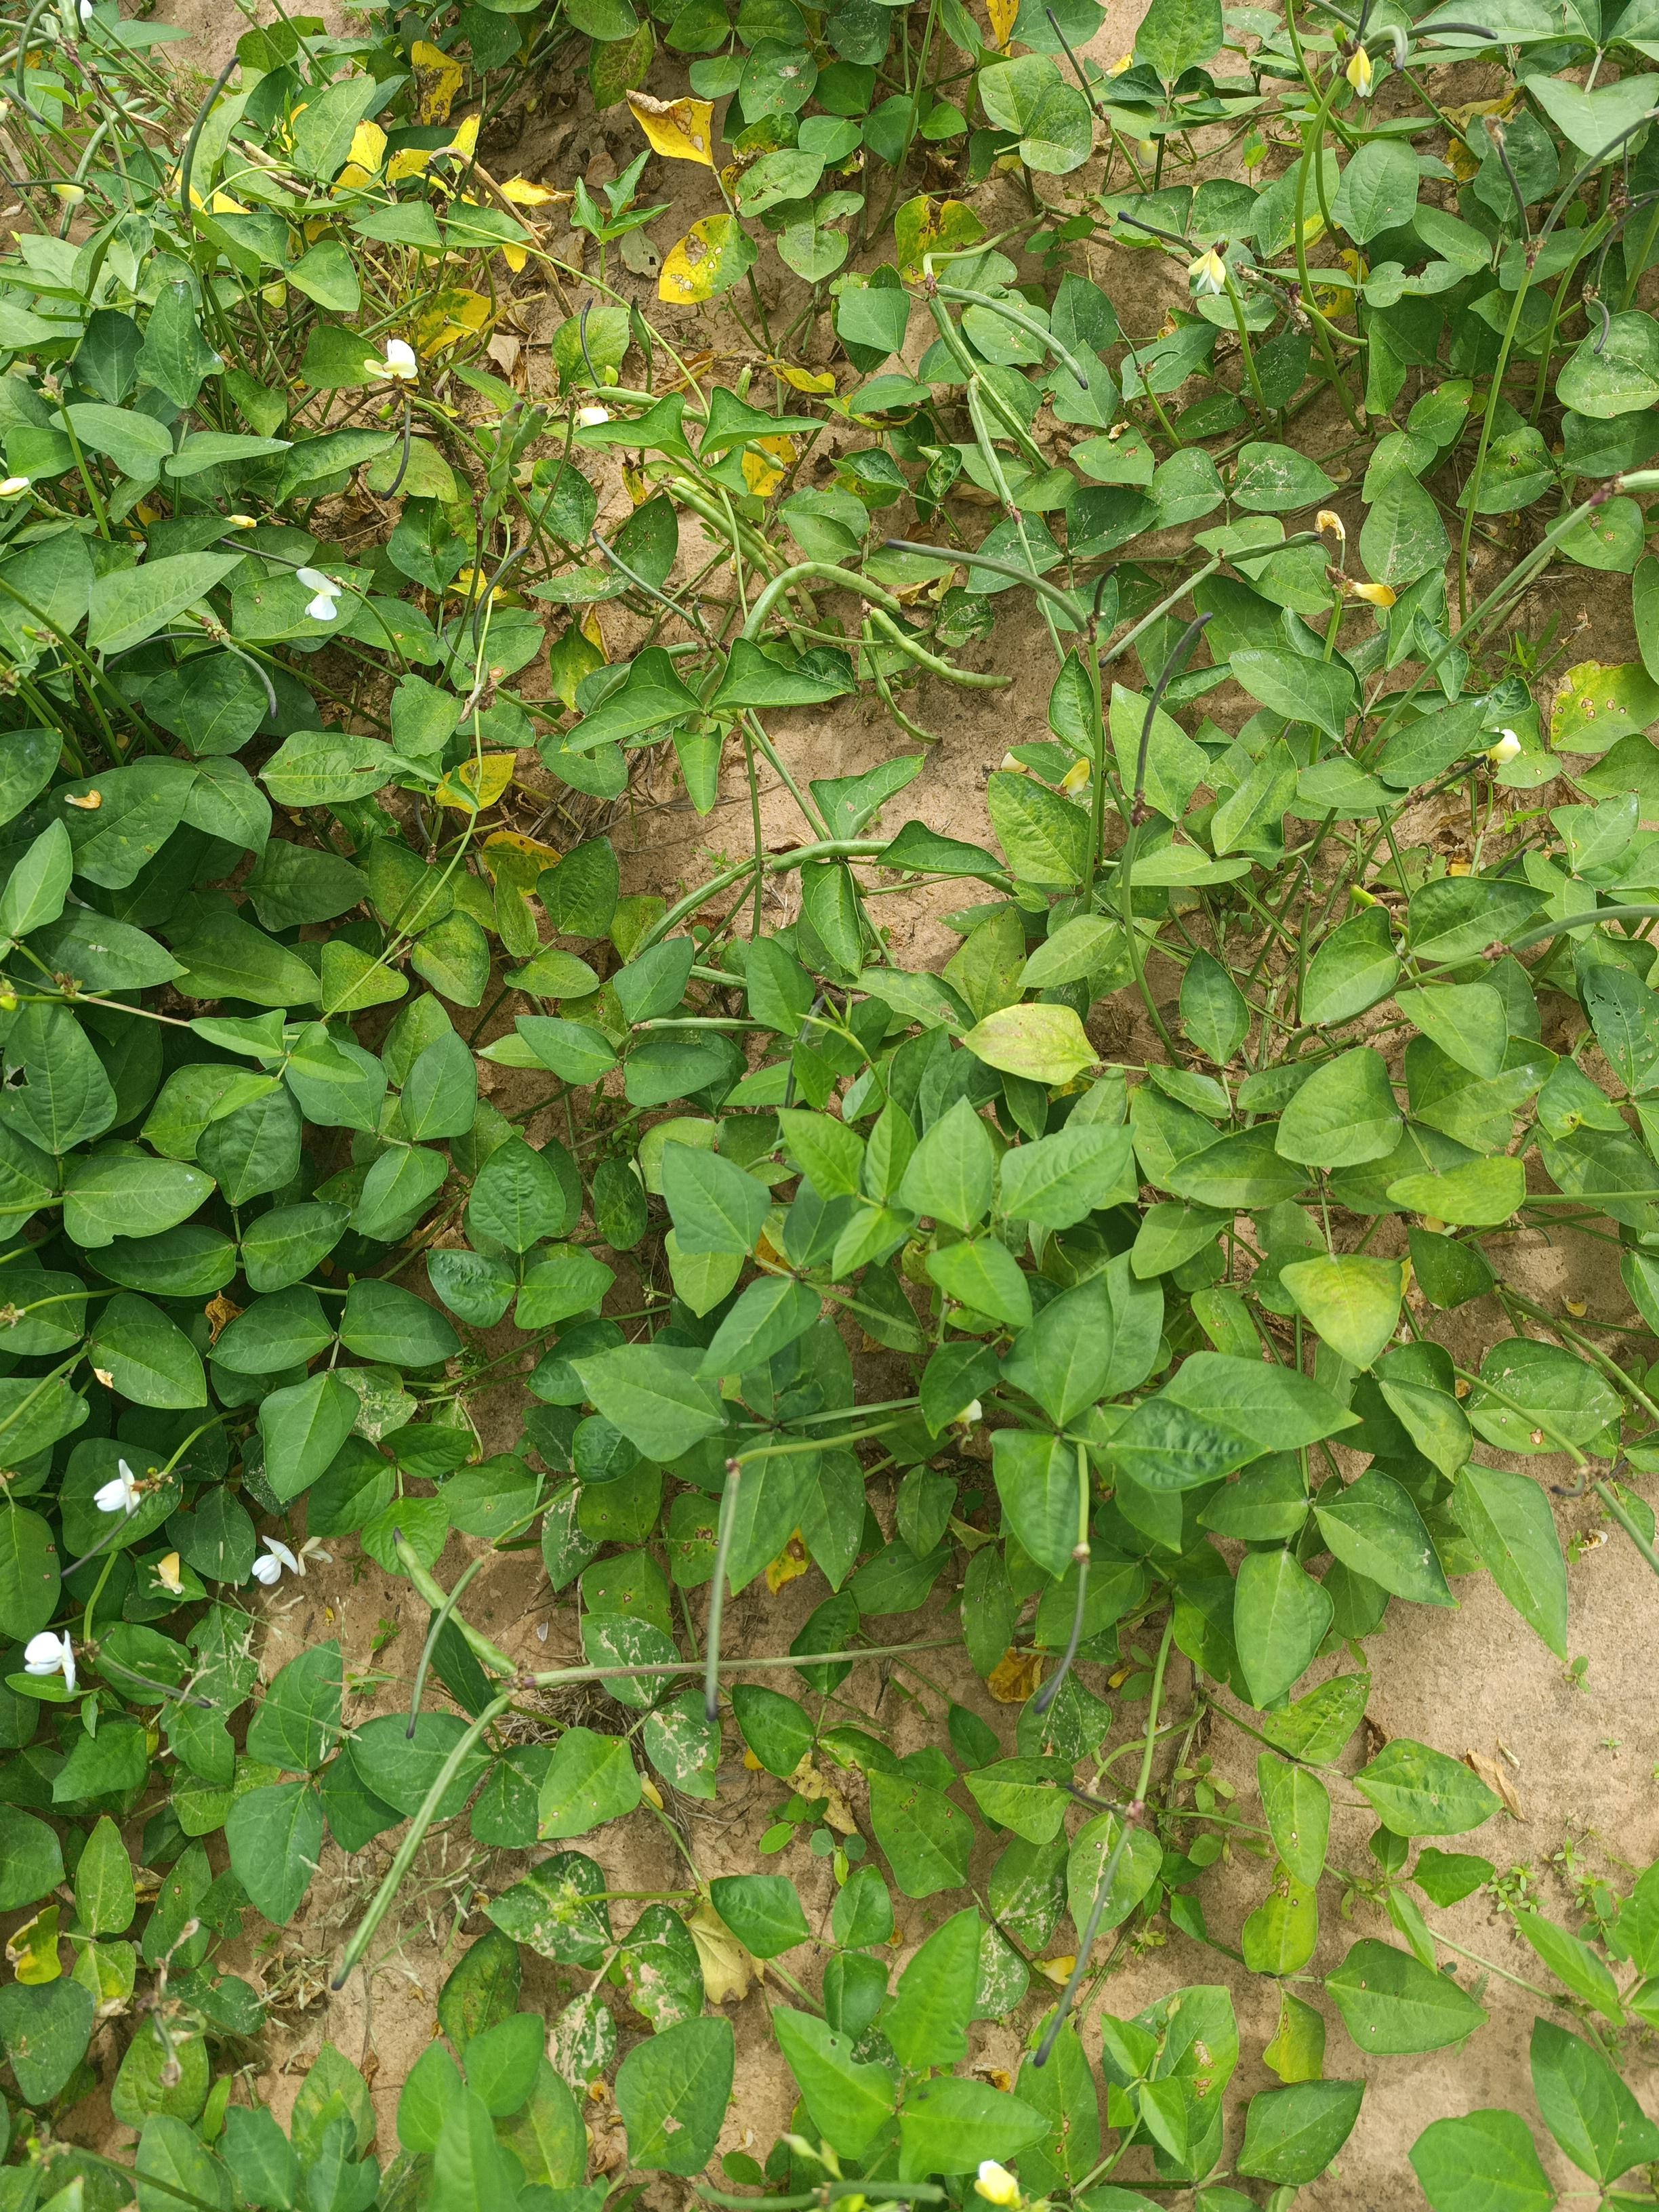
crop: cowpea
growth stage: maturity
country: Nigeria
